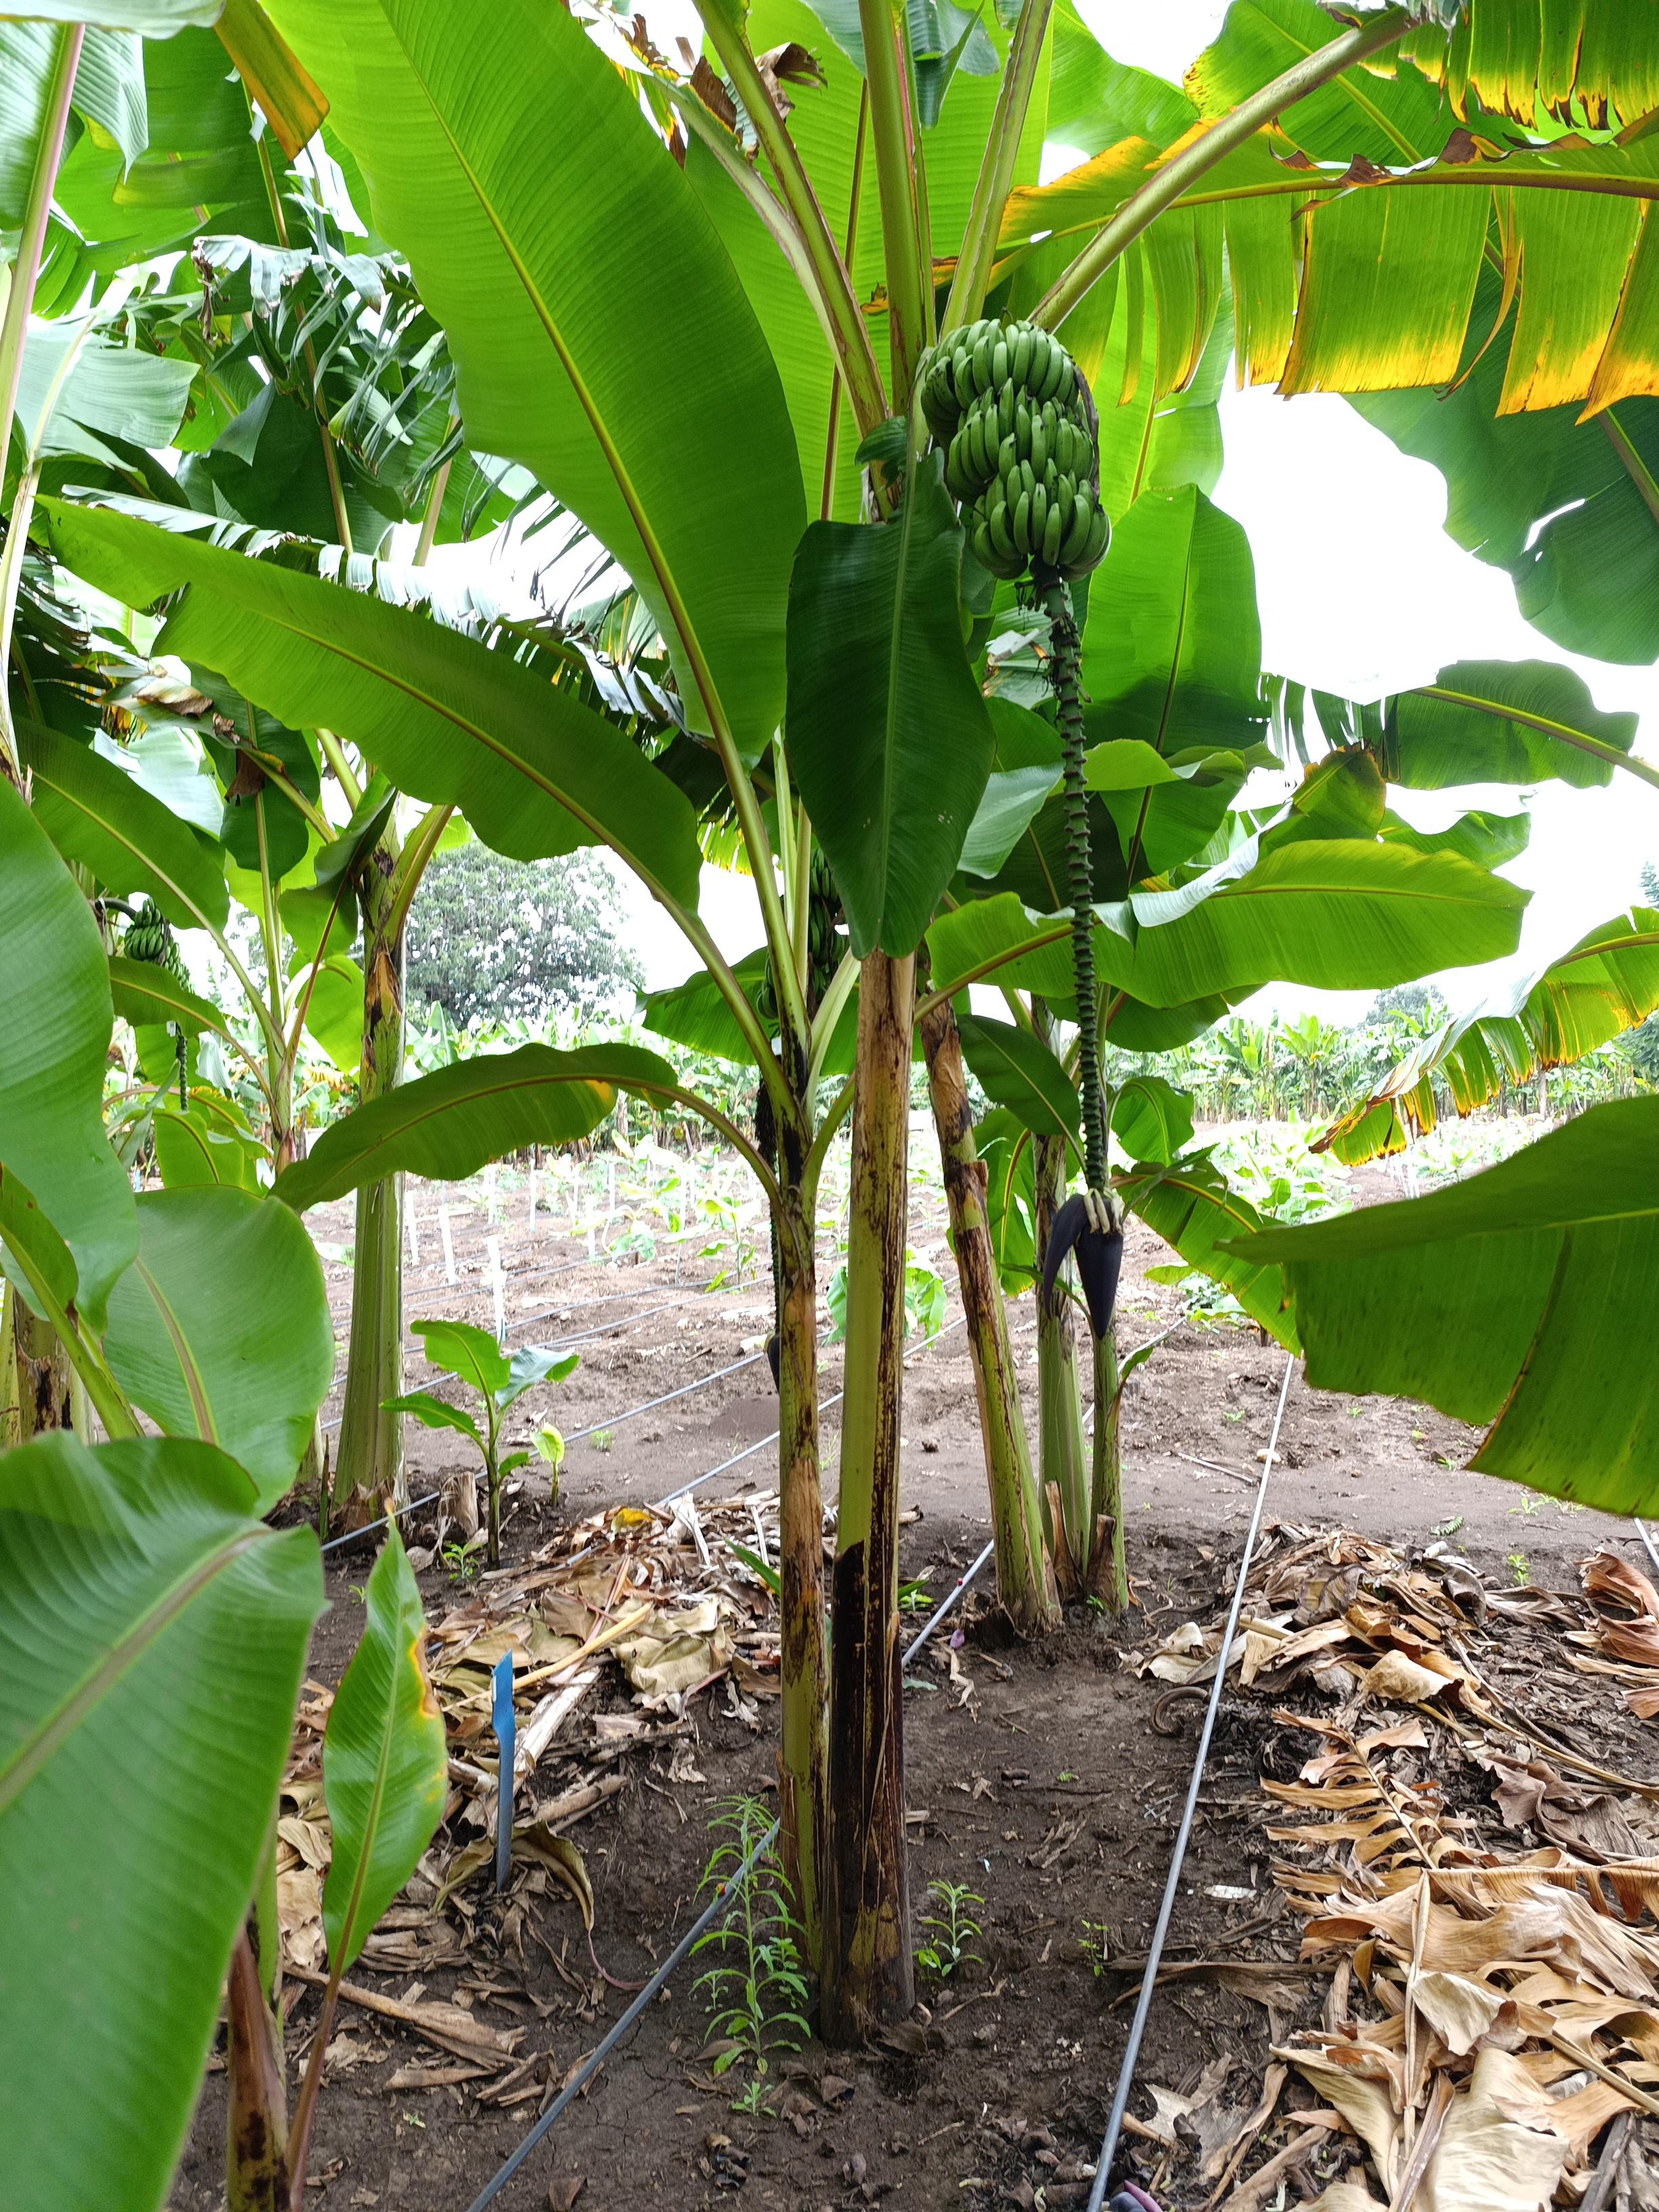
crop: banana
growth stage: development fruit
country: Tanzania
